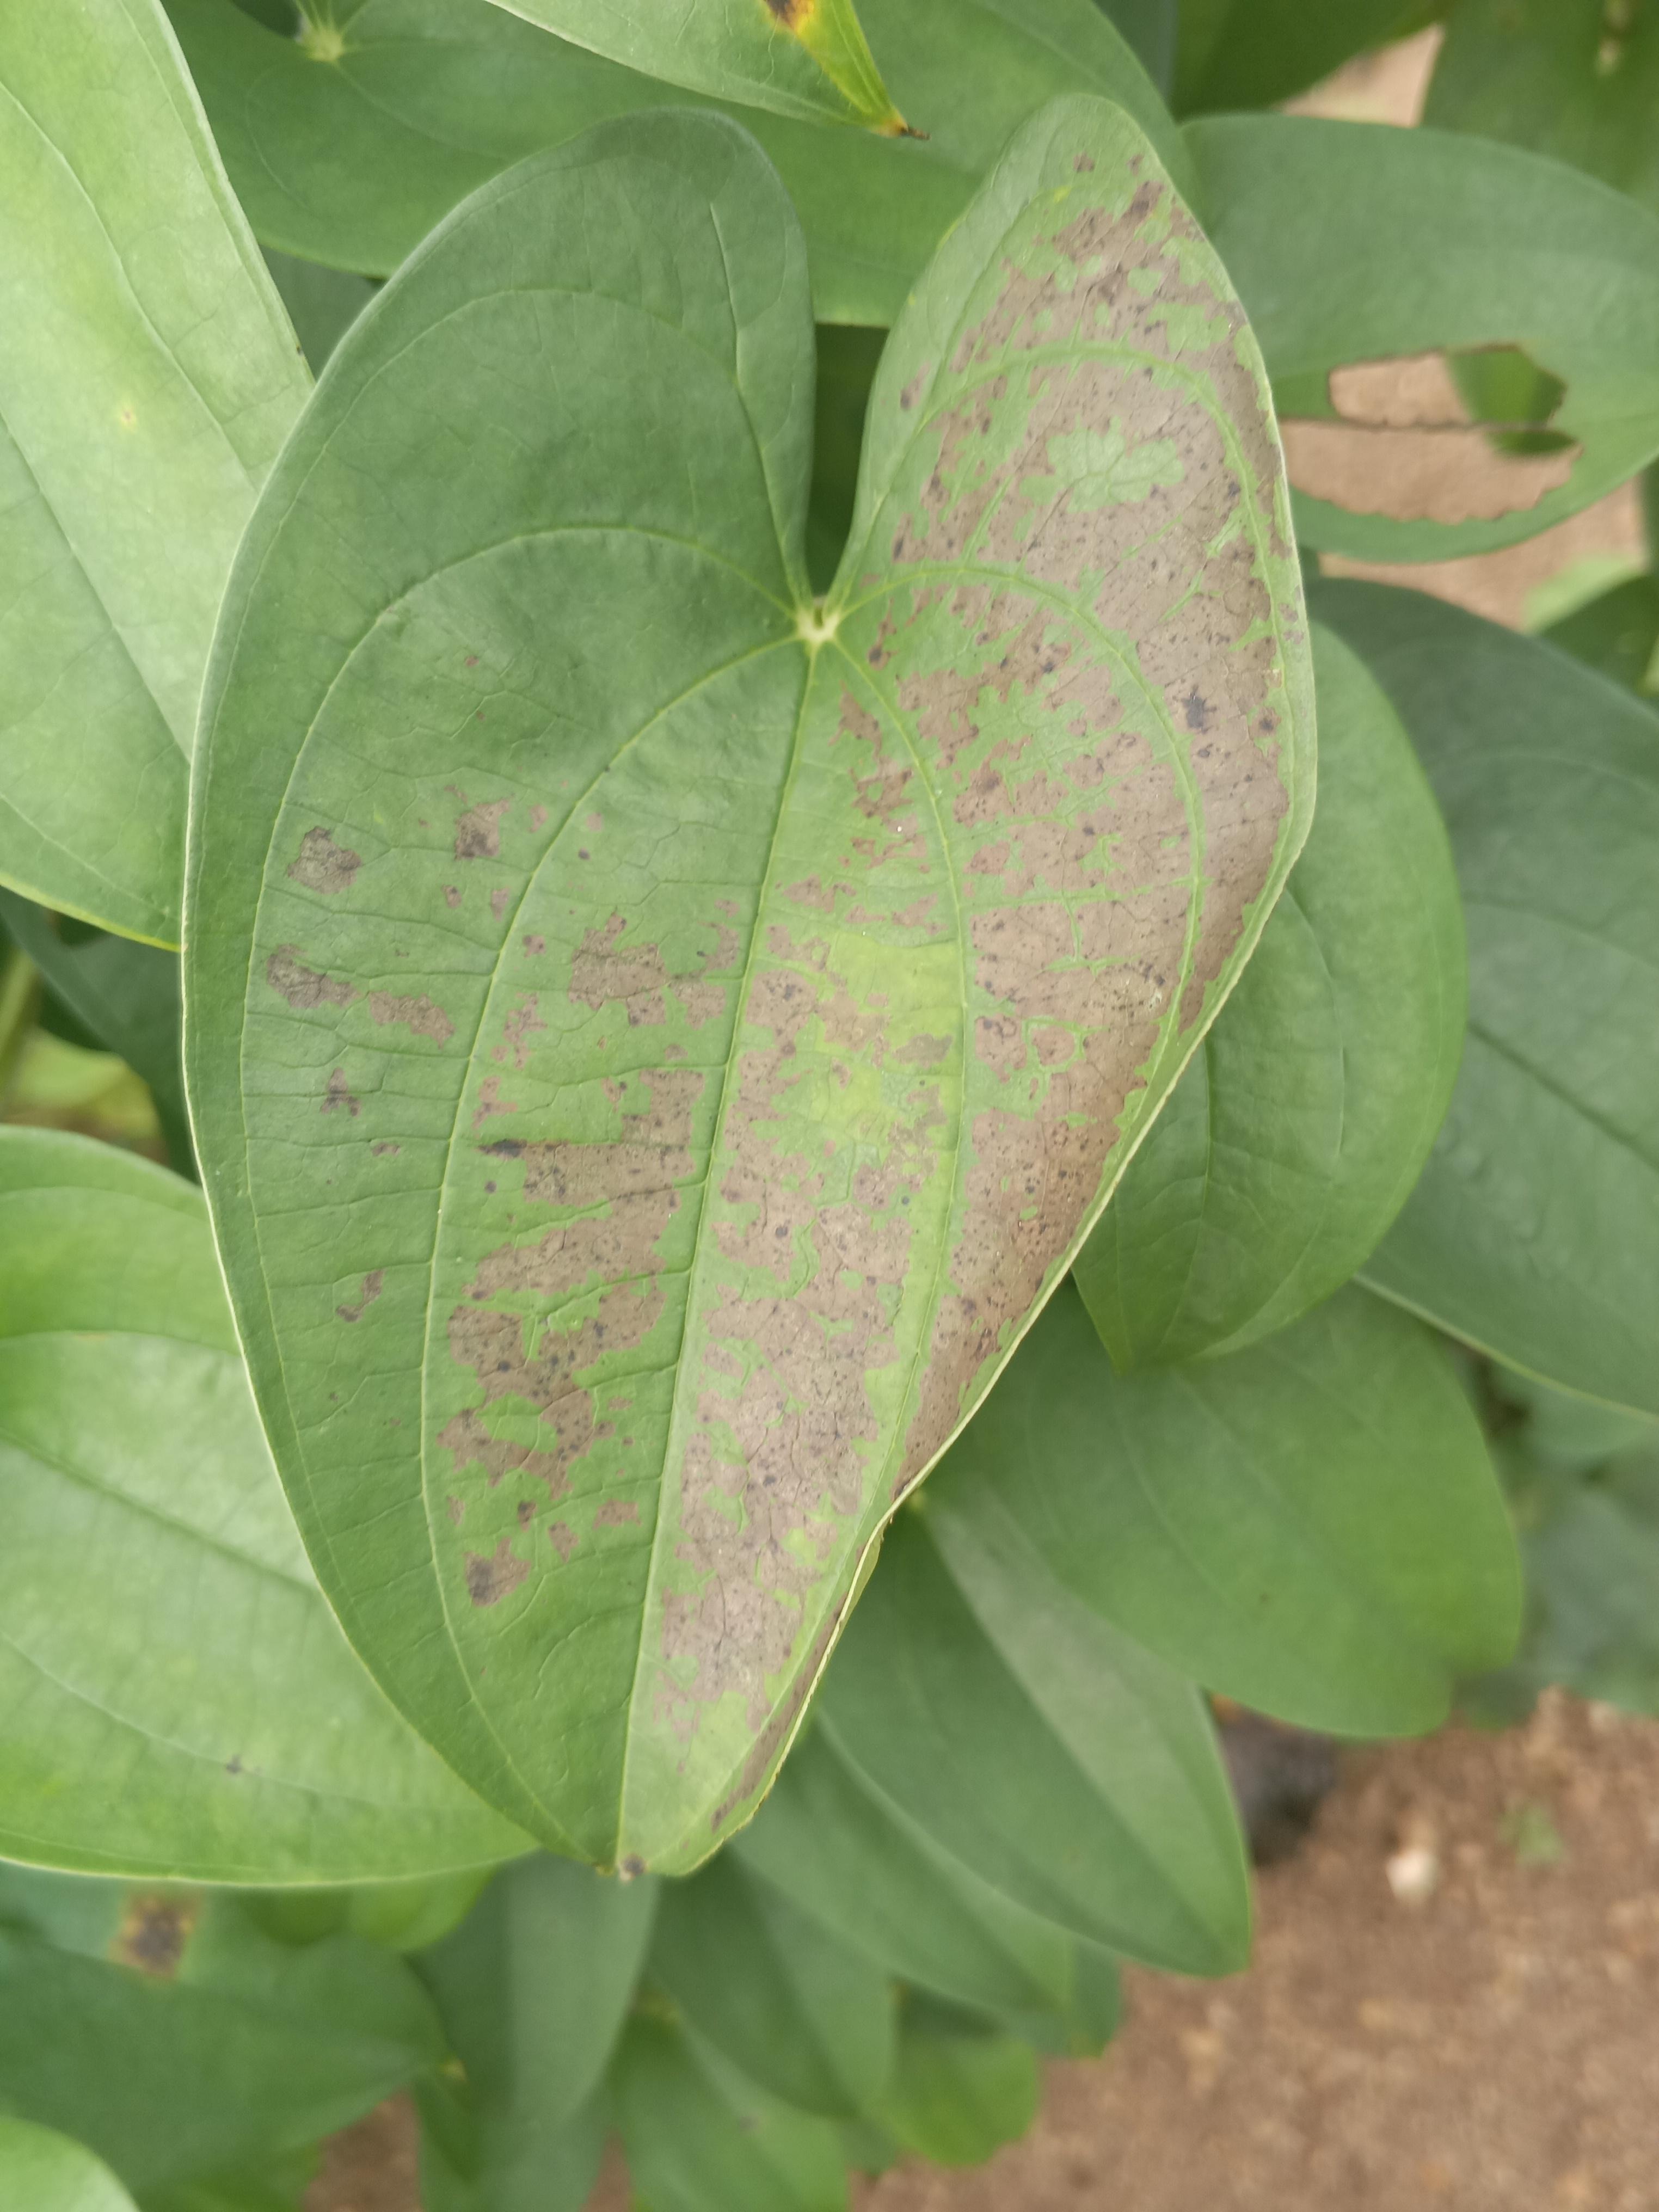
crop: yam
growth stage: vegetative
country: Nigeria
